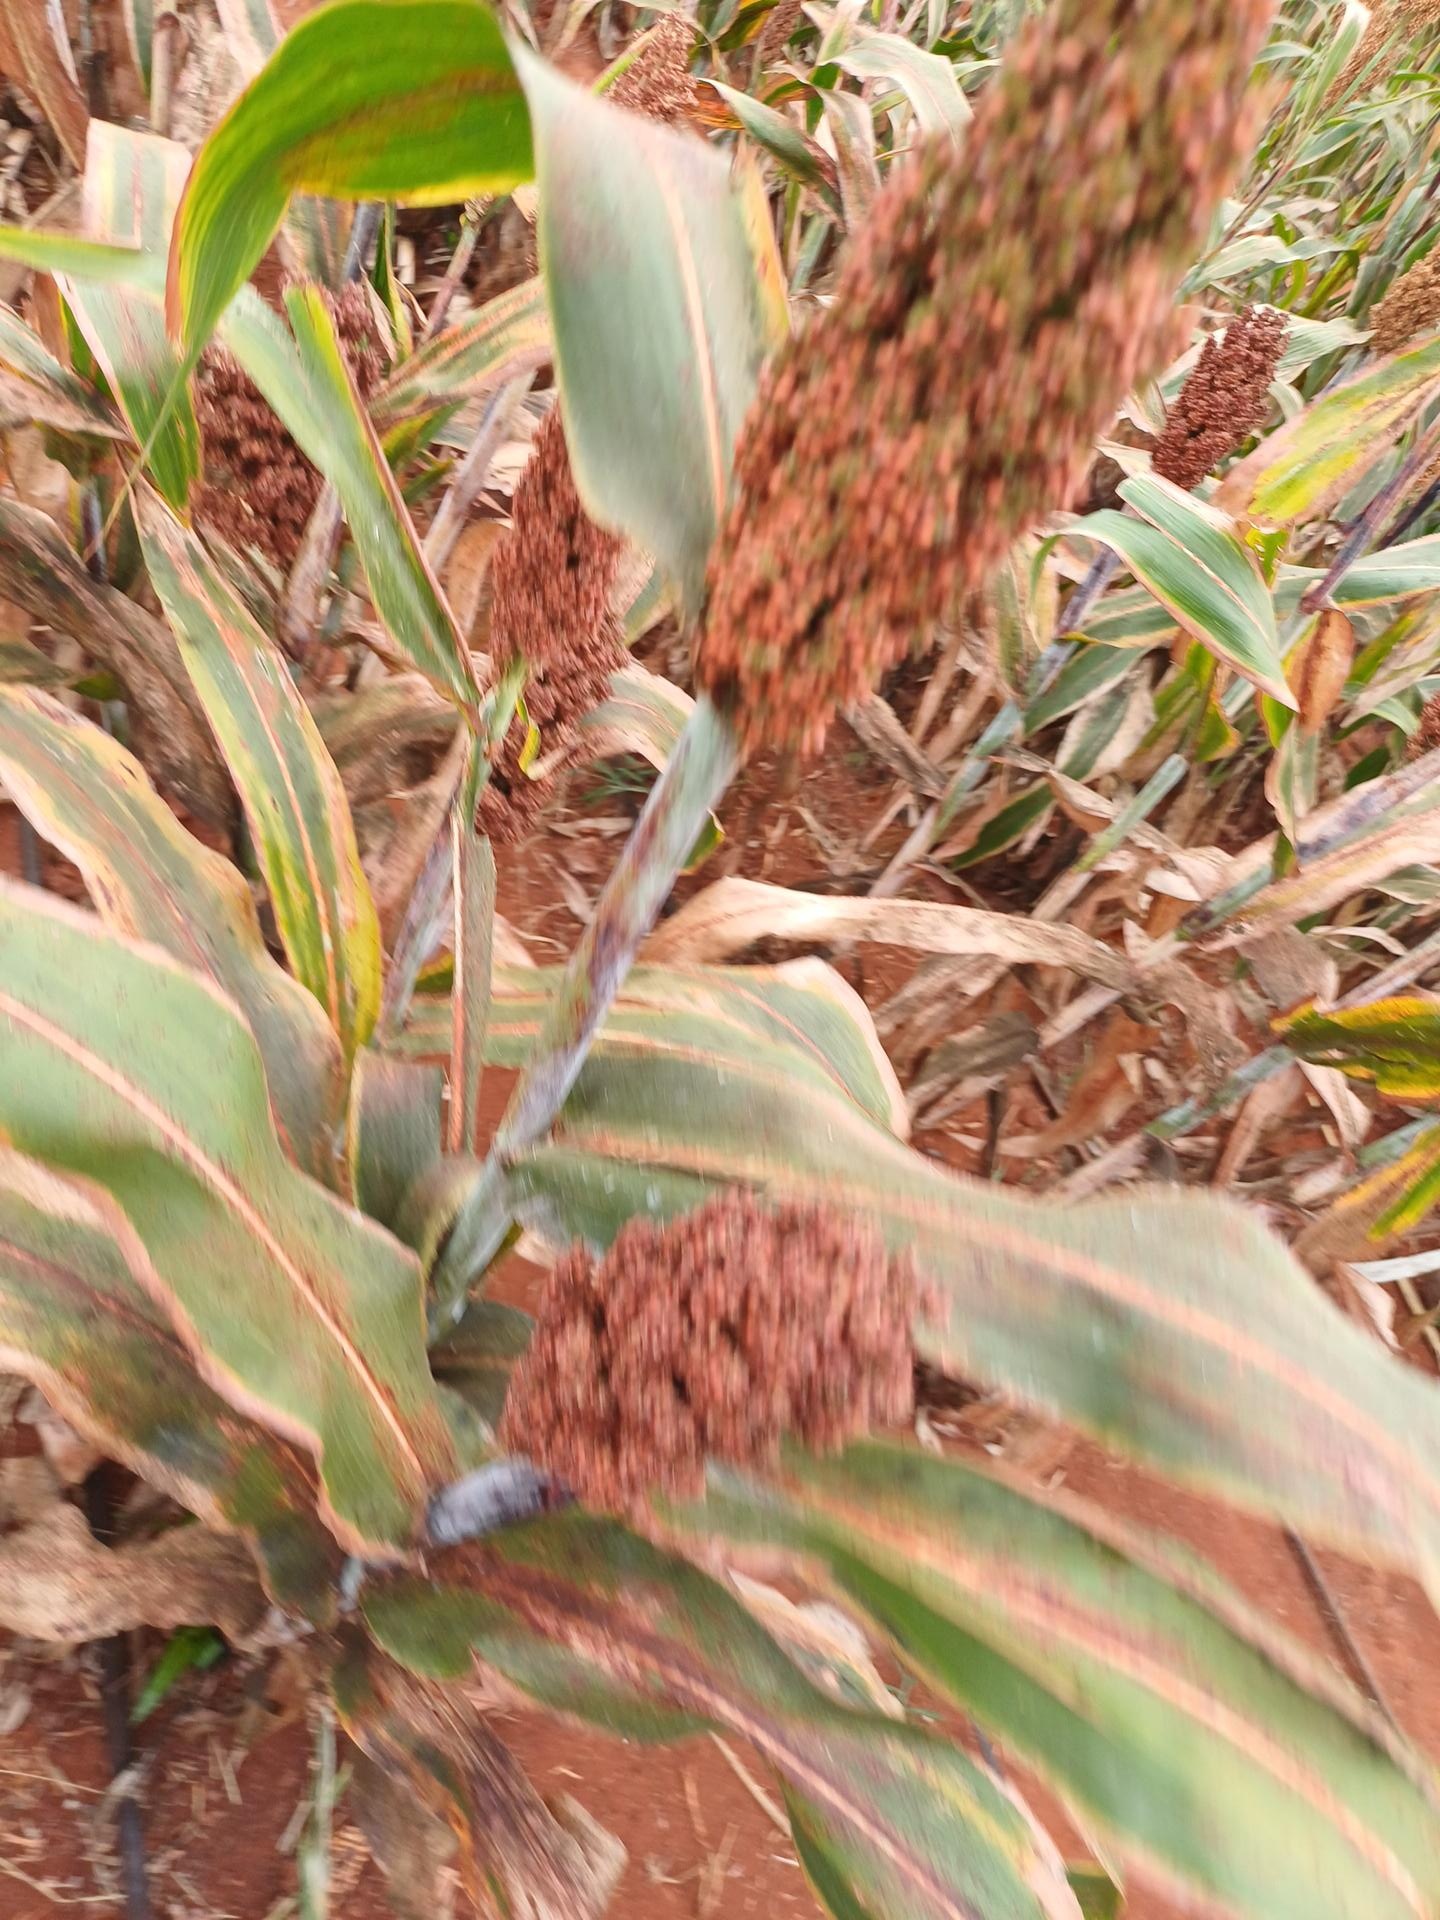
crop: sorghum
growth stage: maturity
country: Kenya
